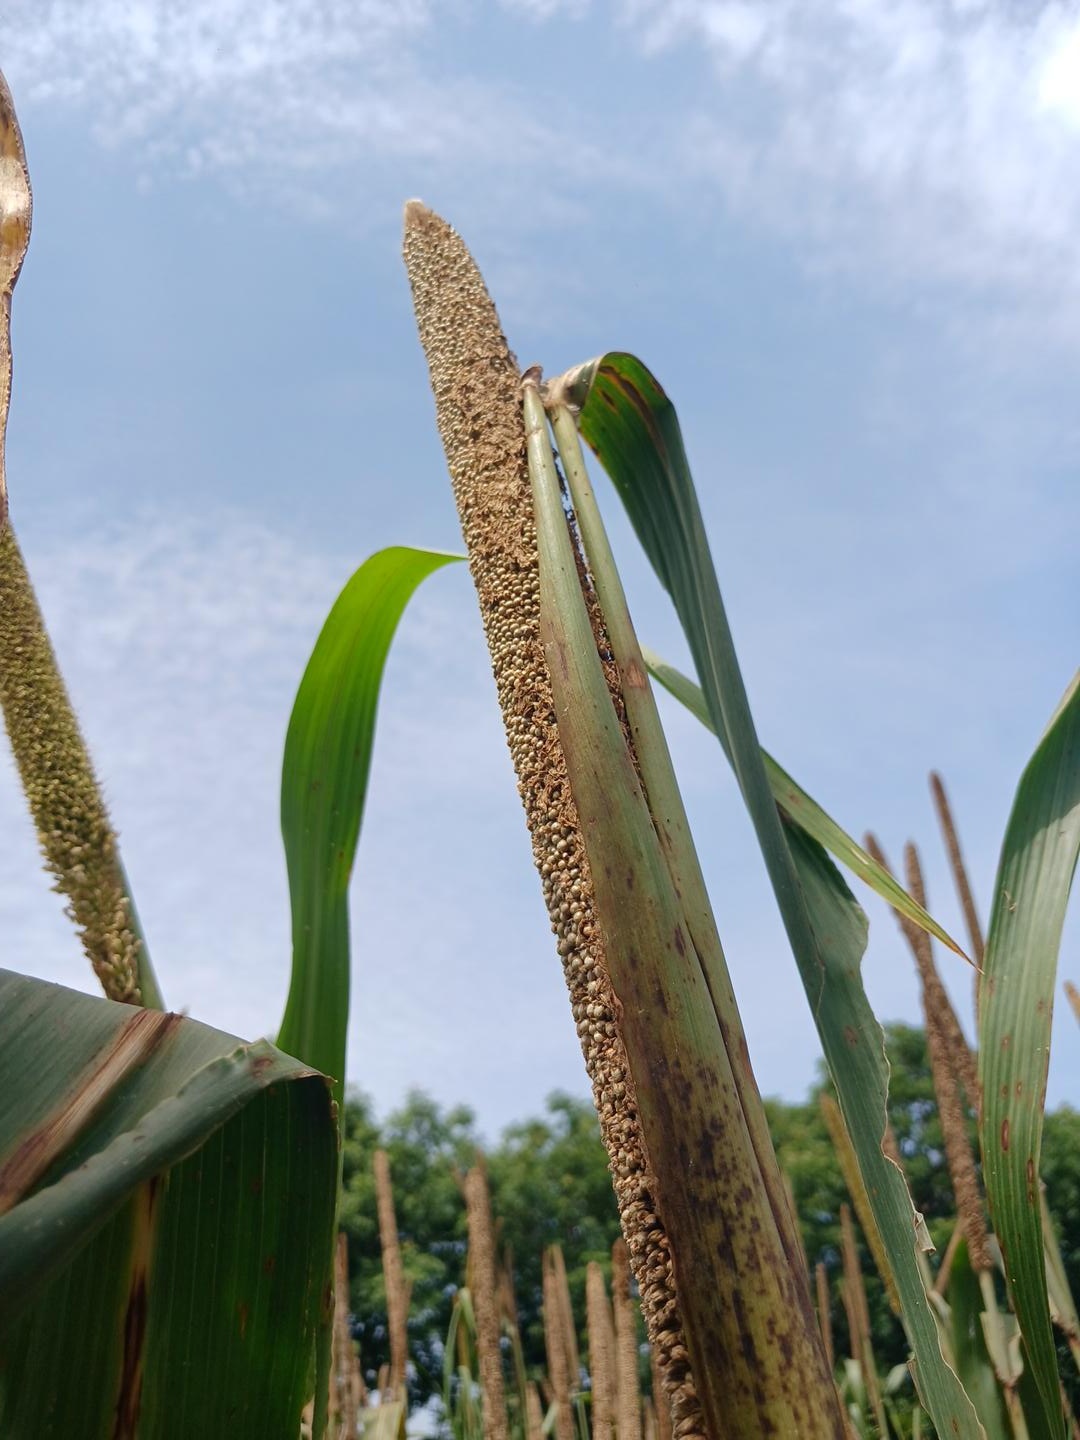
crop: pearl millet
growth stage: maturity
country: Senegal
